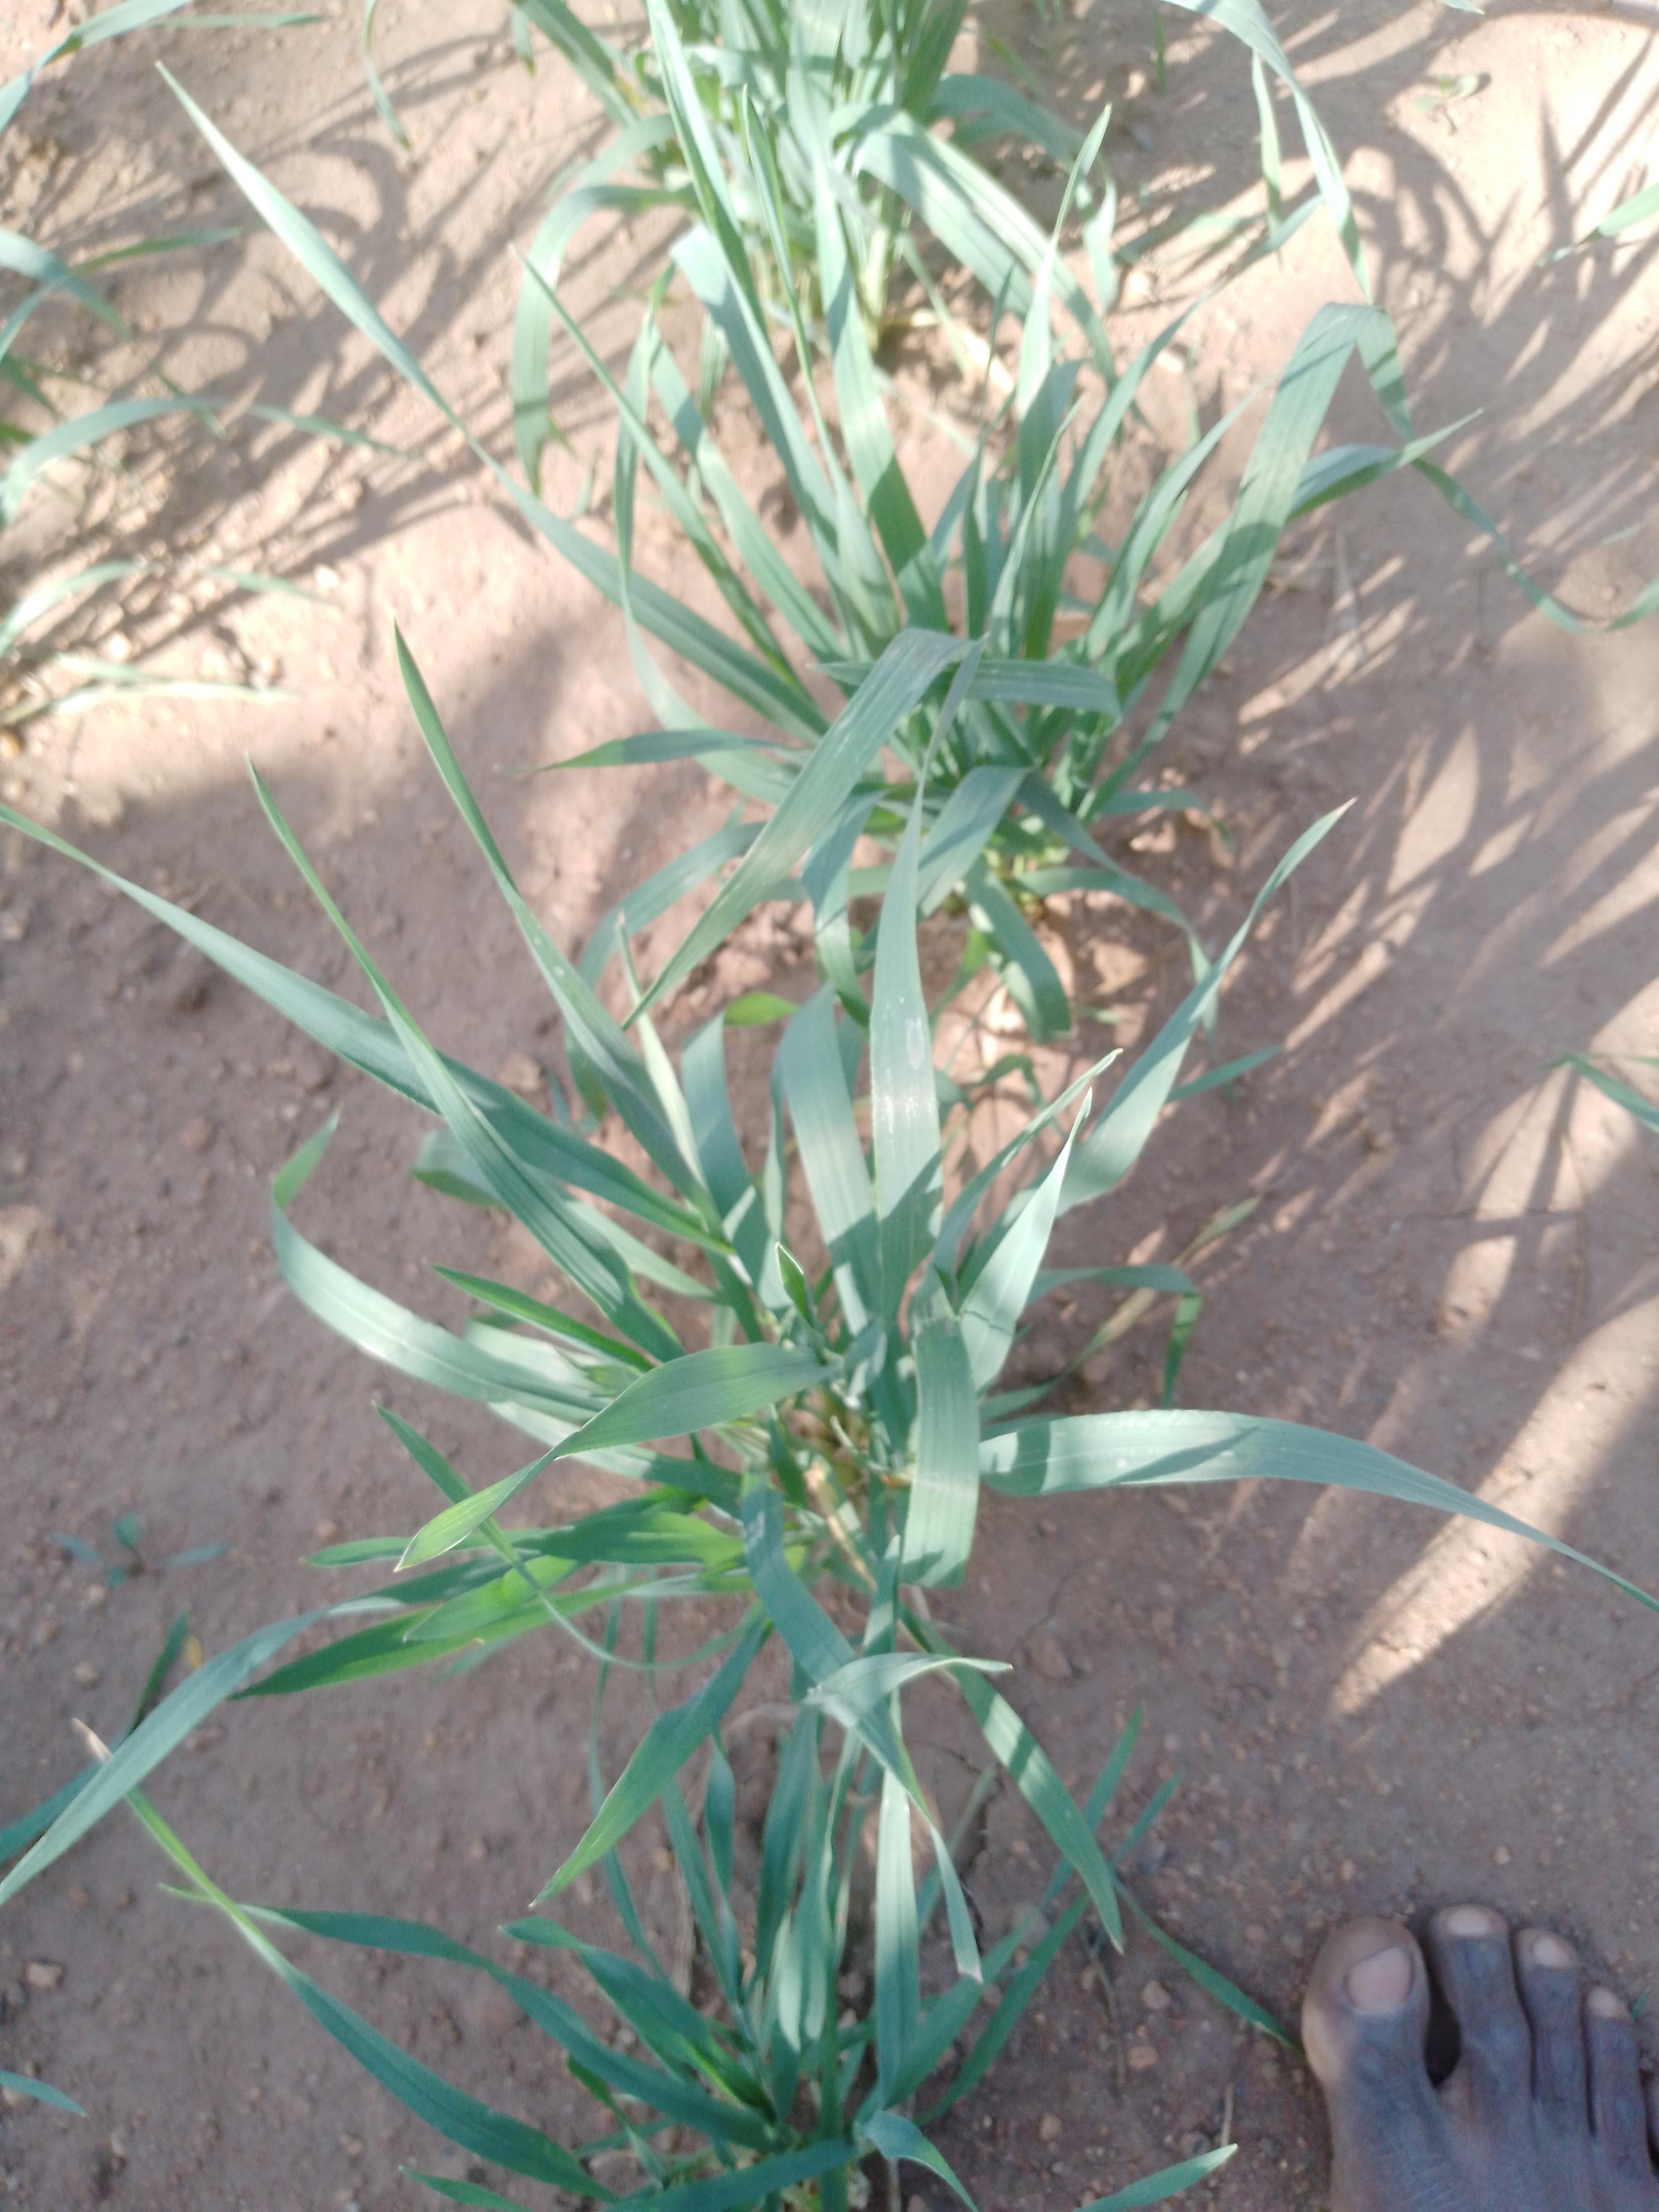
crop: wheat
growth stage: sprouting
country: Malawi
